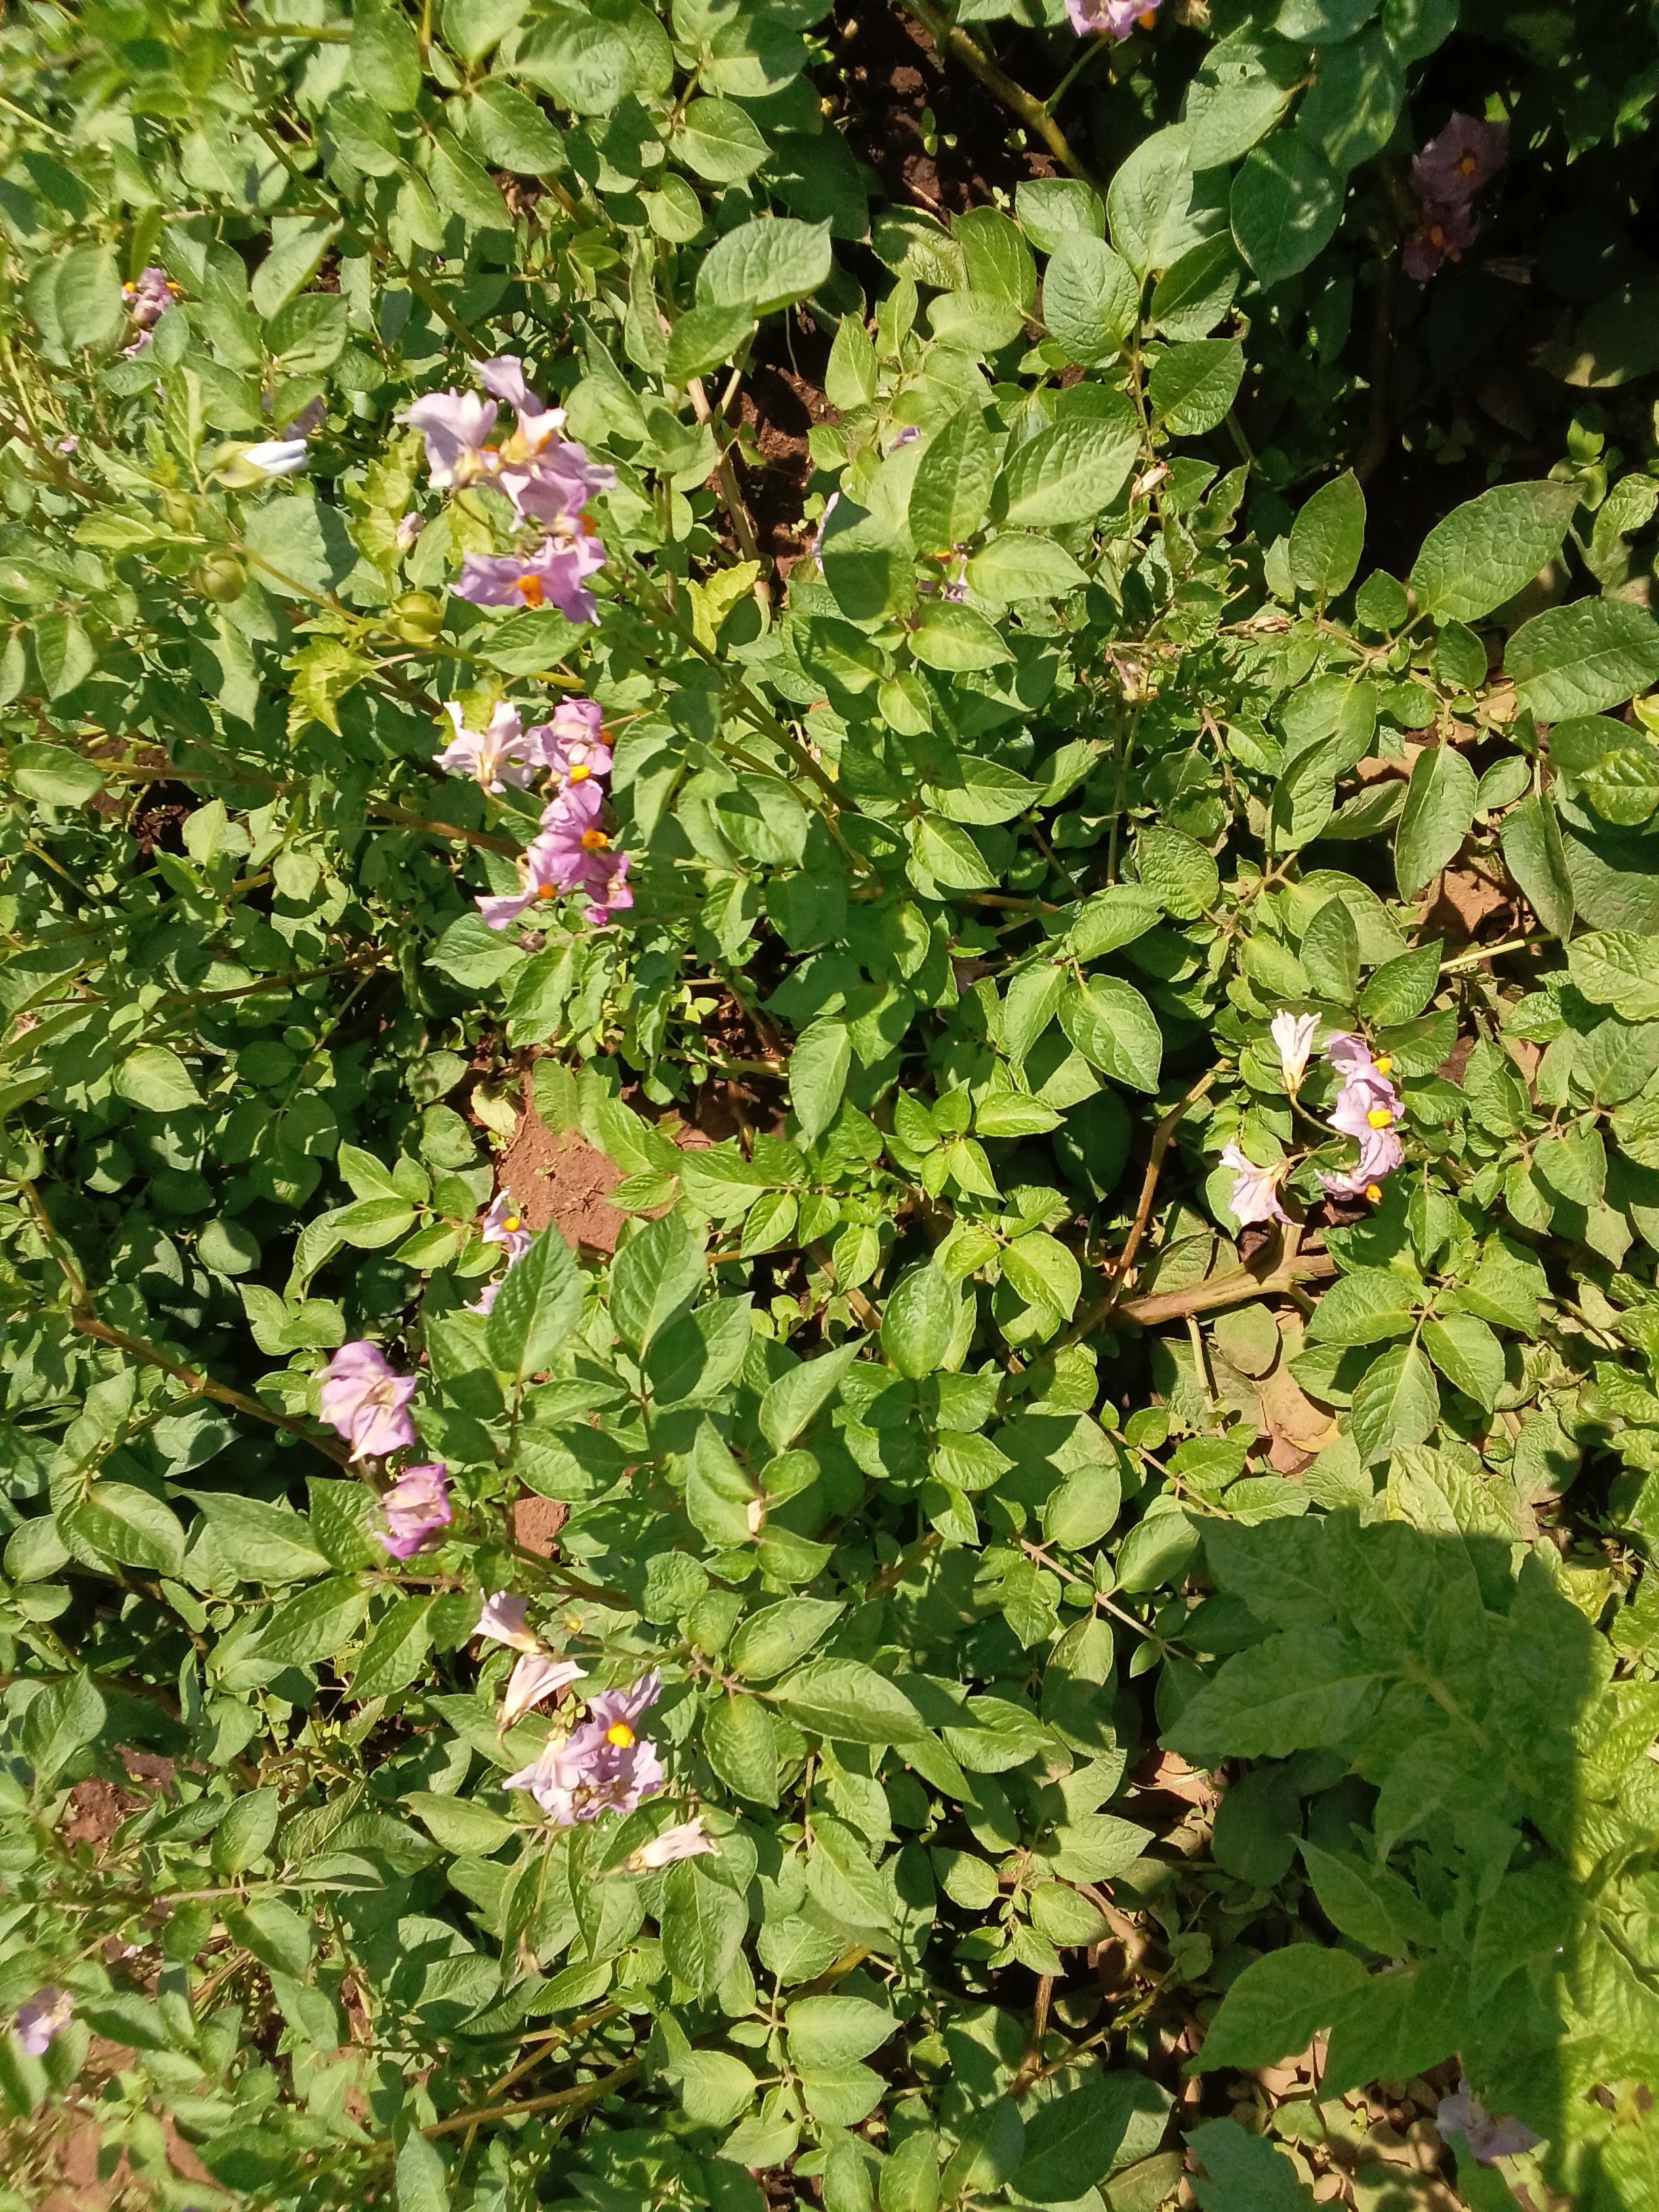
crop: potato
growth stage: flowering
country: Kenya
